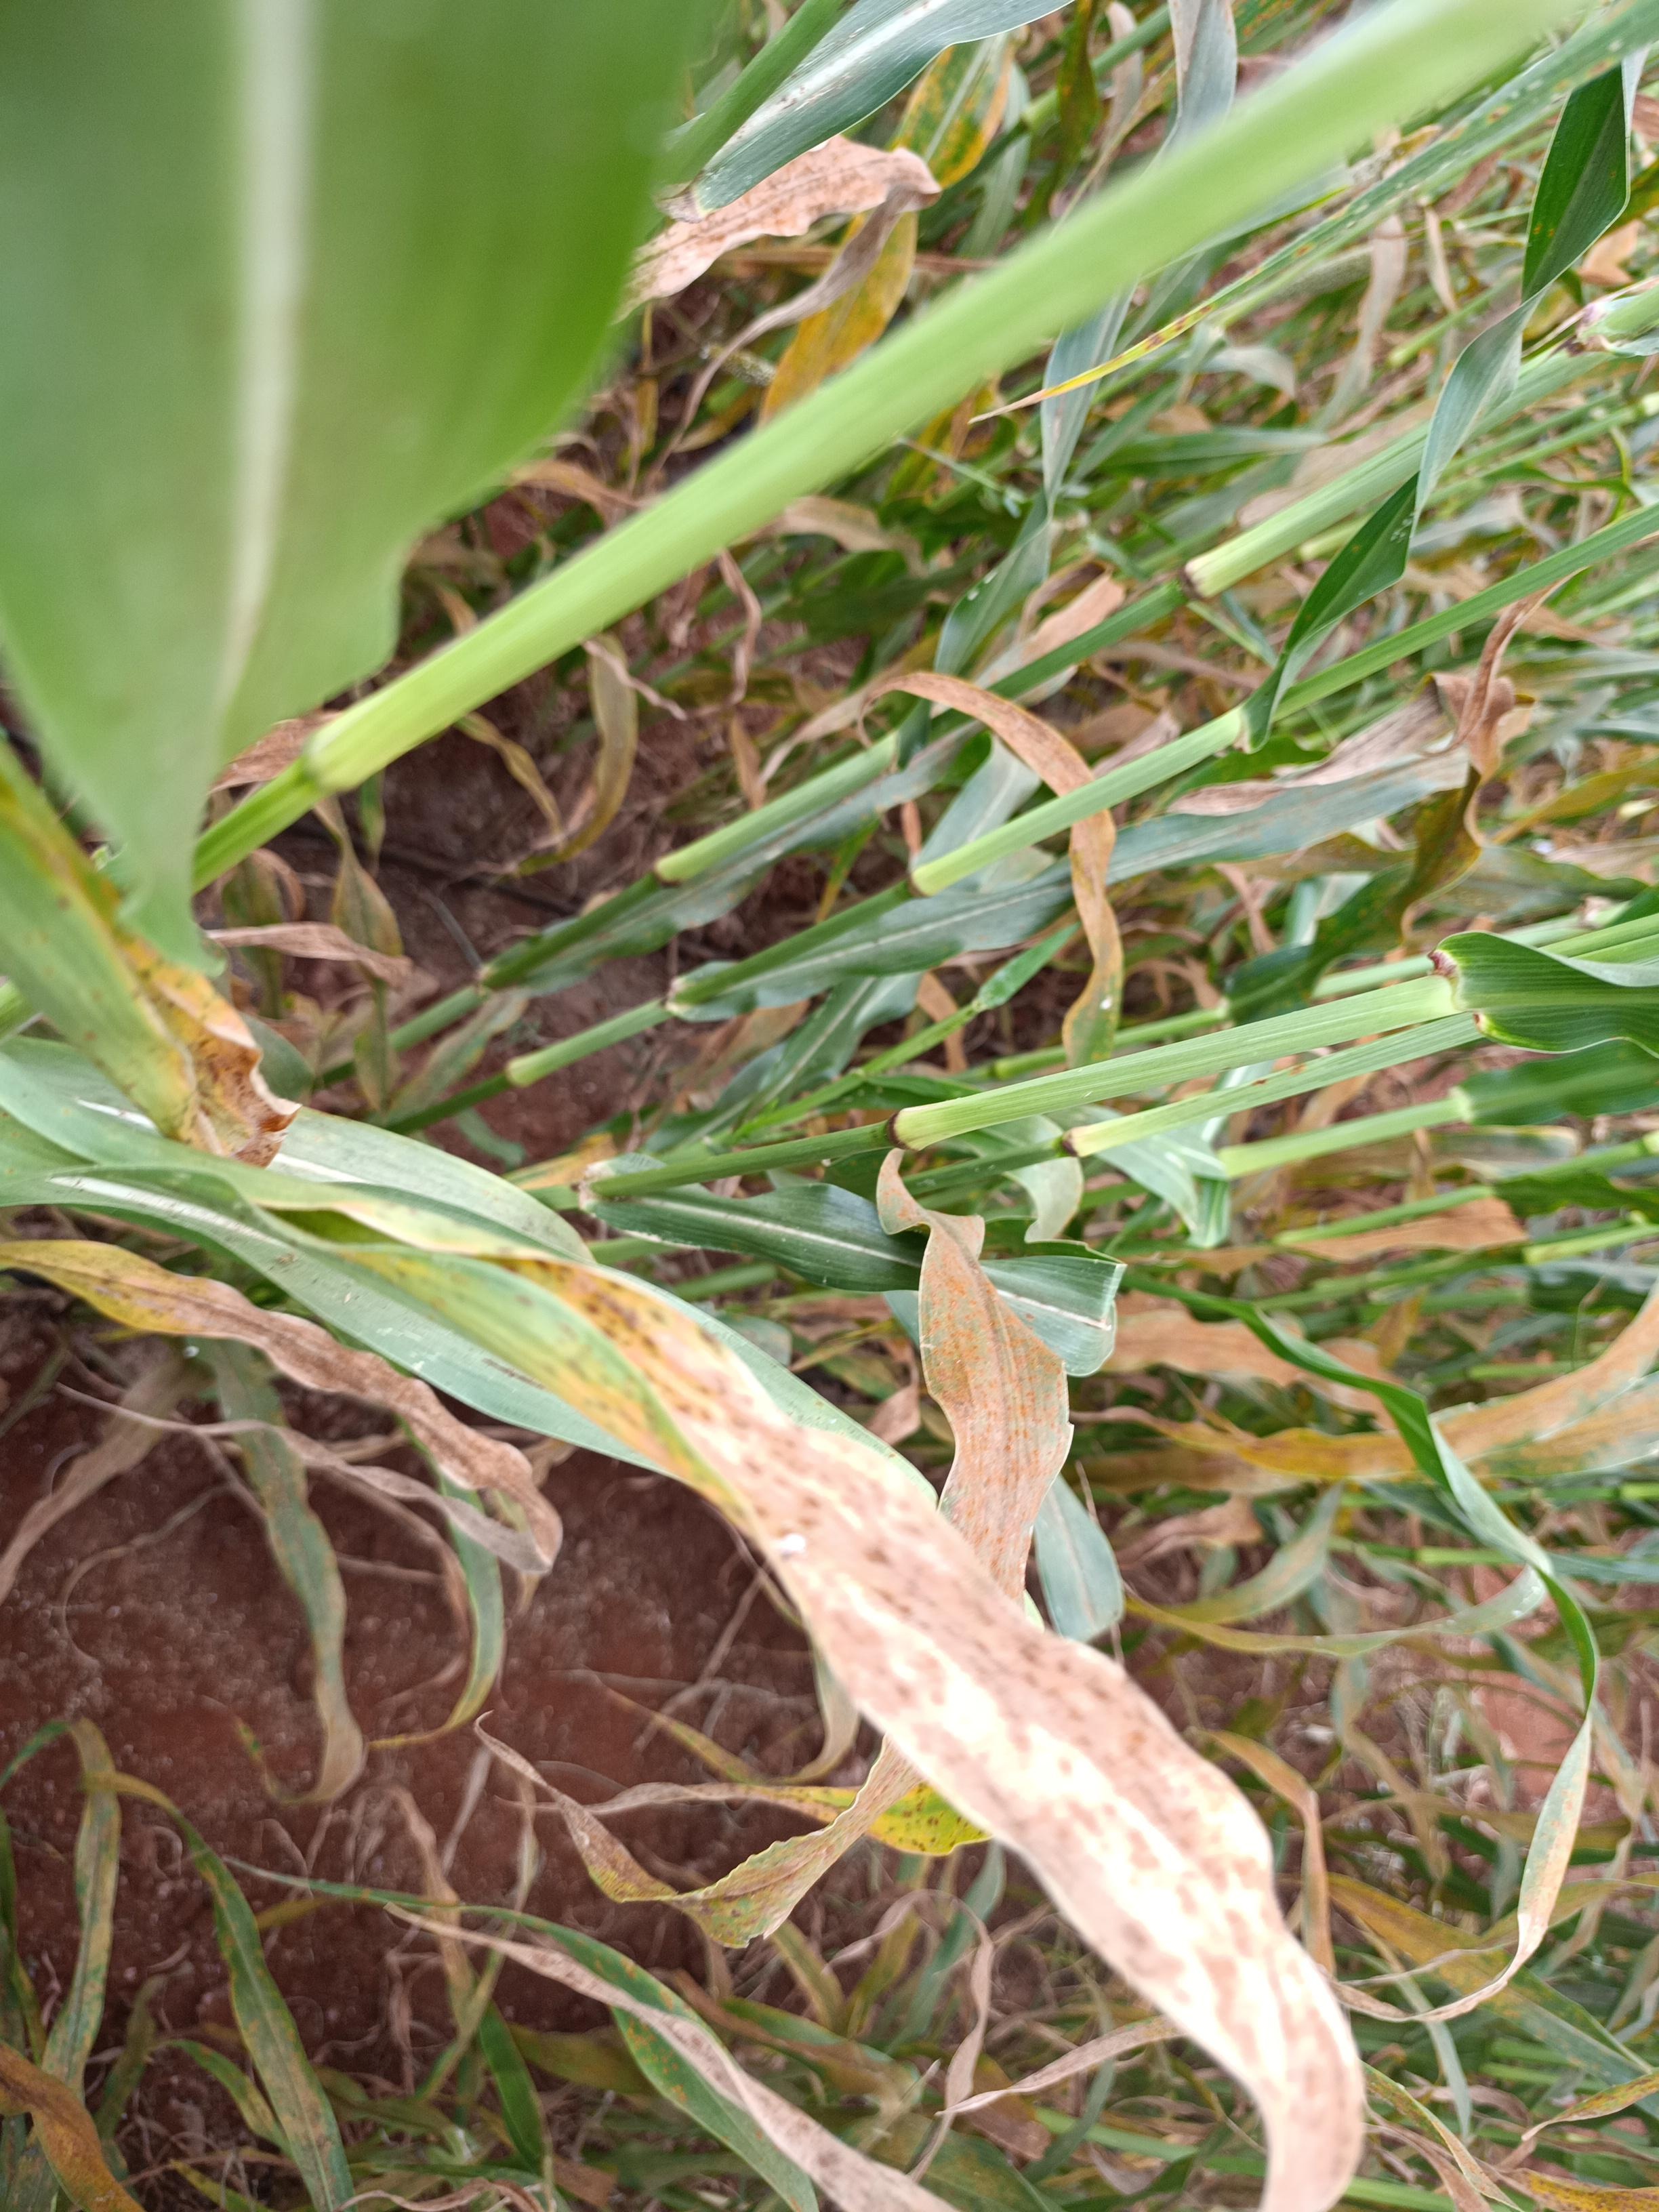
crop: pearl millet
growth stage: filling grain
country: Kenya
